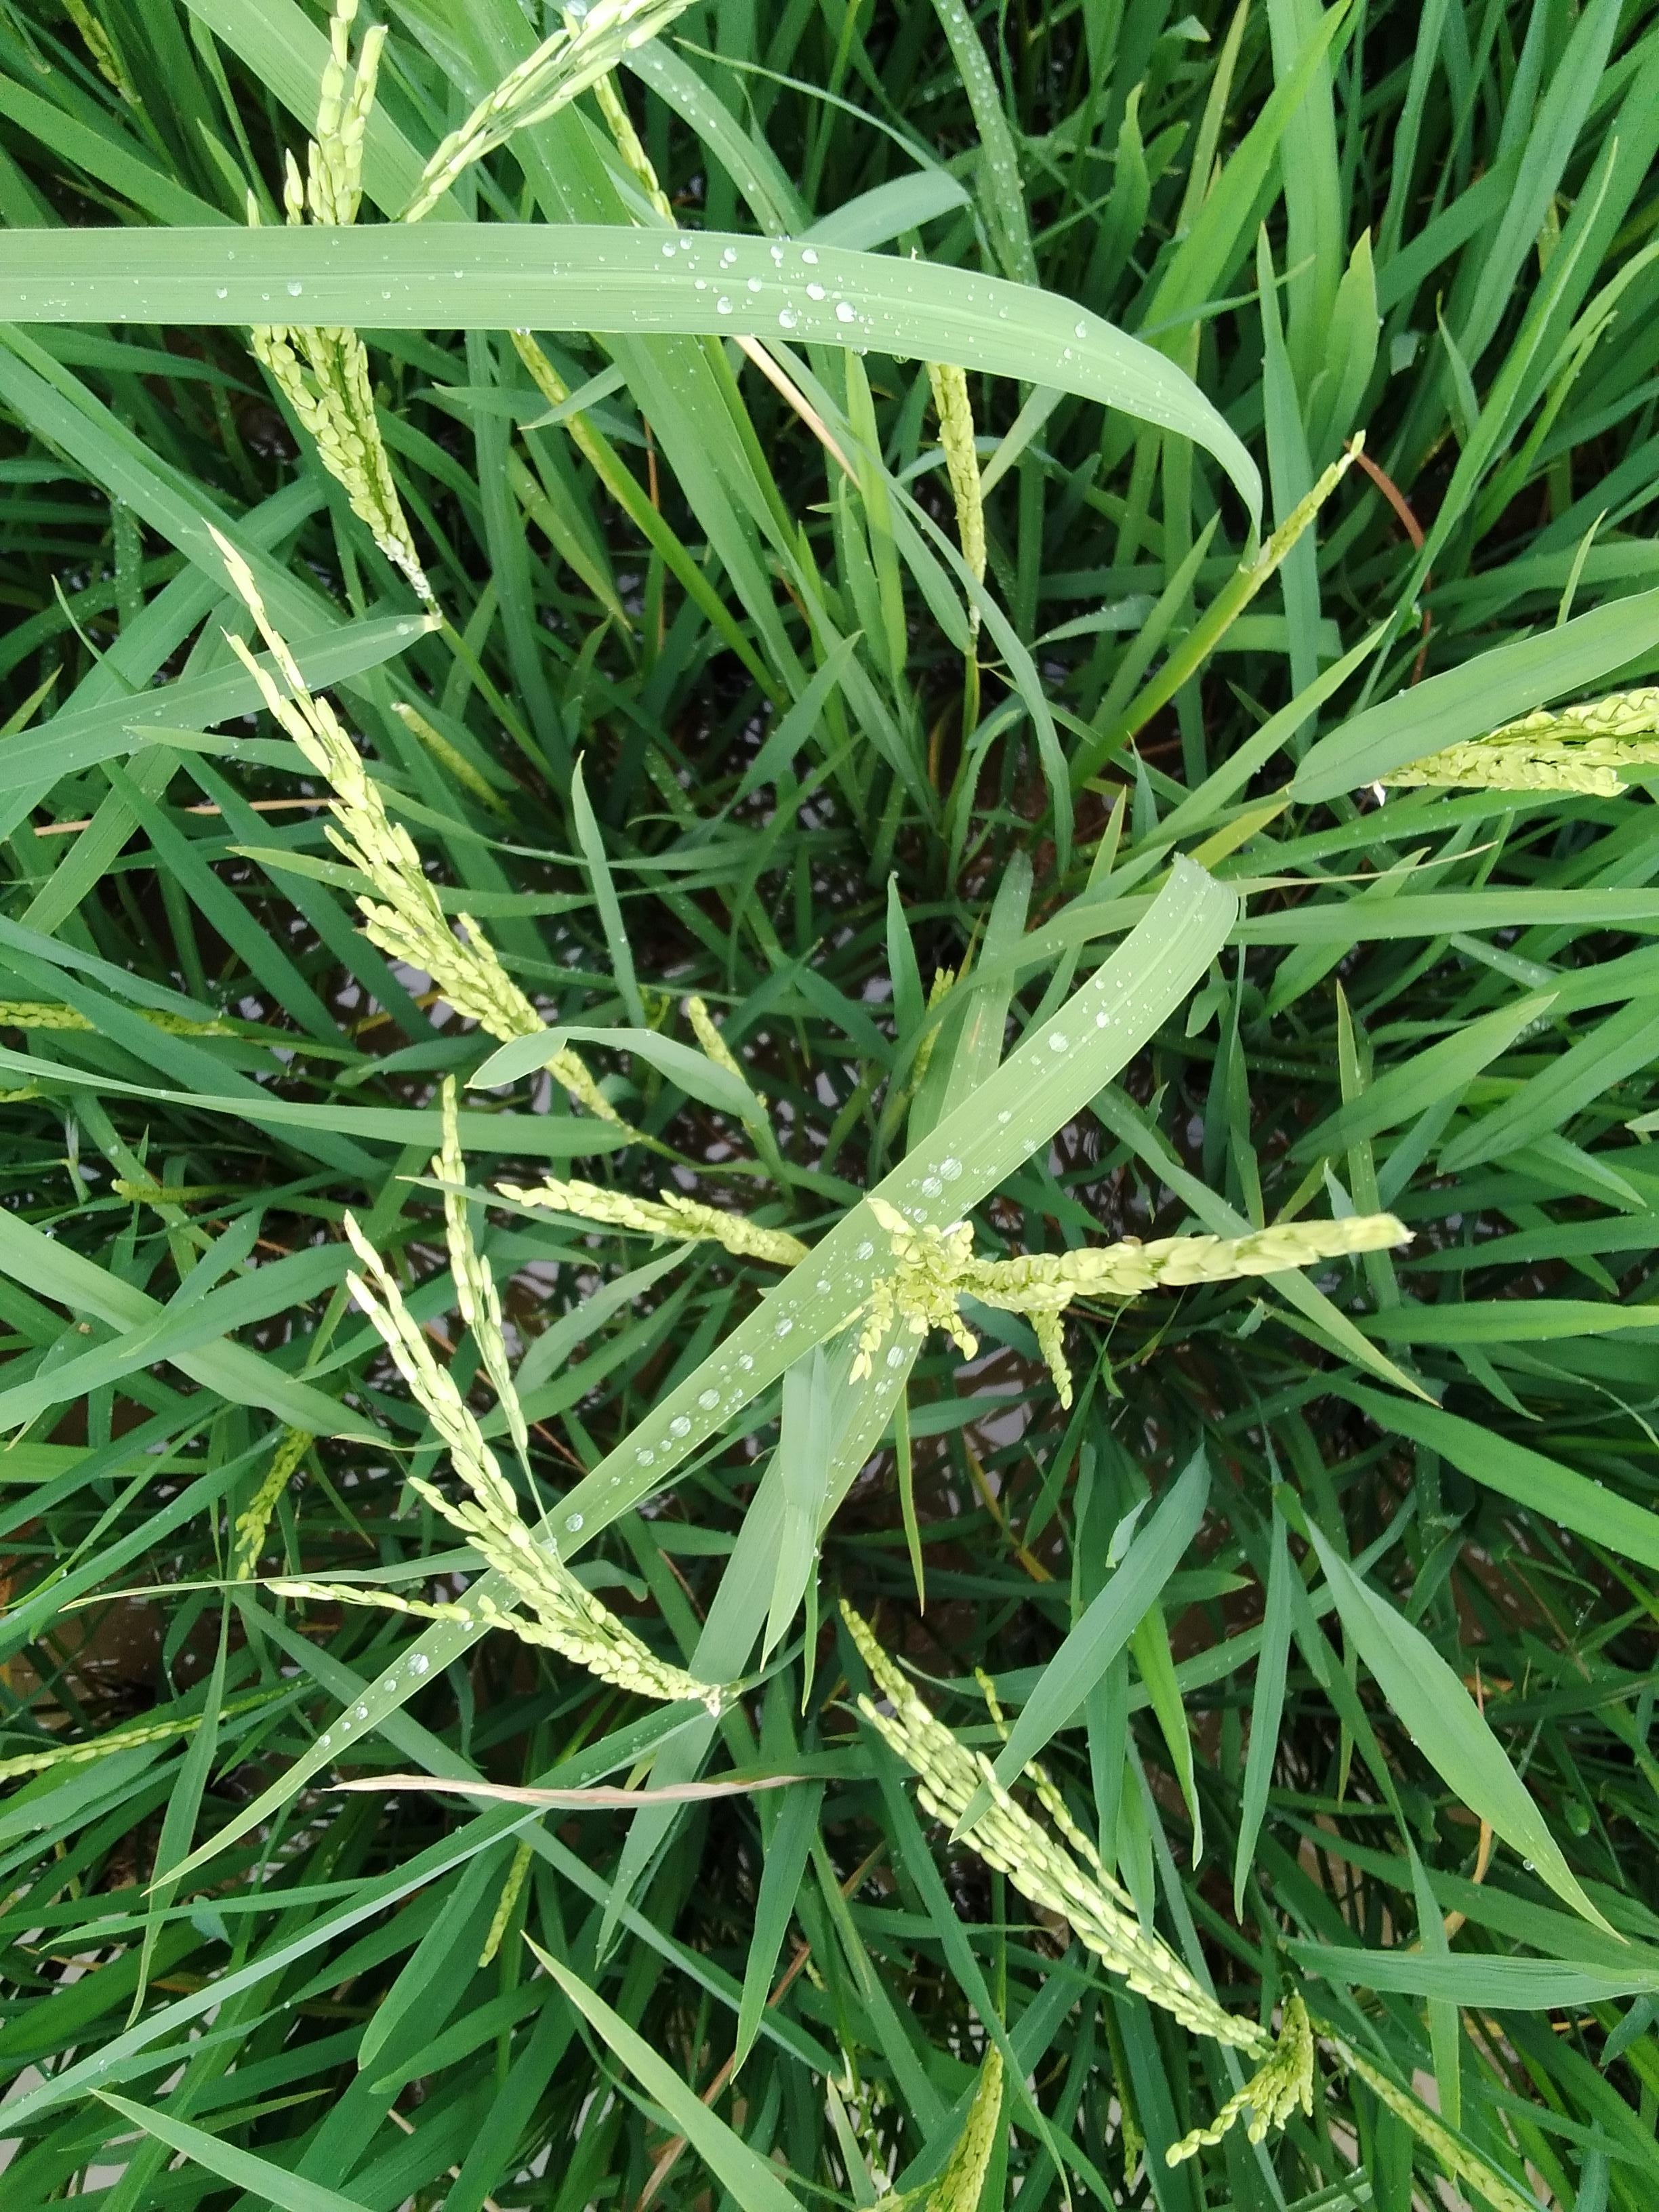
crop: rice
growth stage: flowering
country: Nigeria
